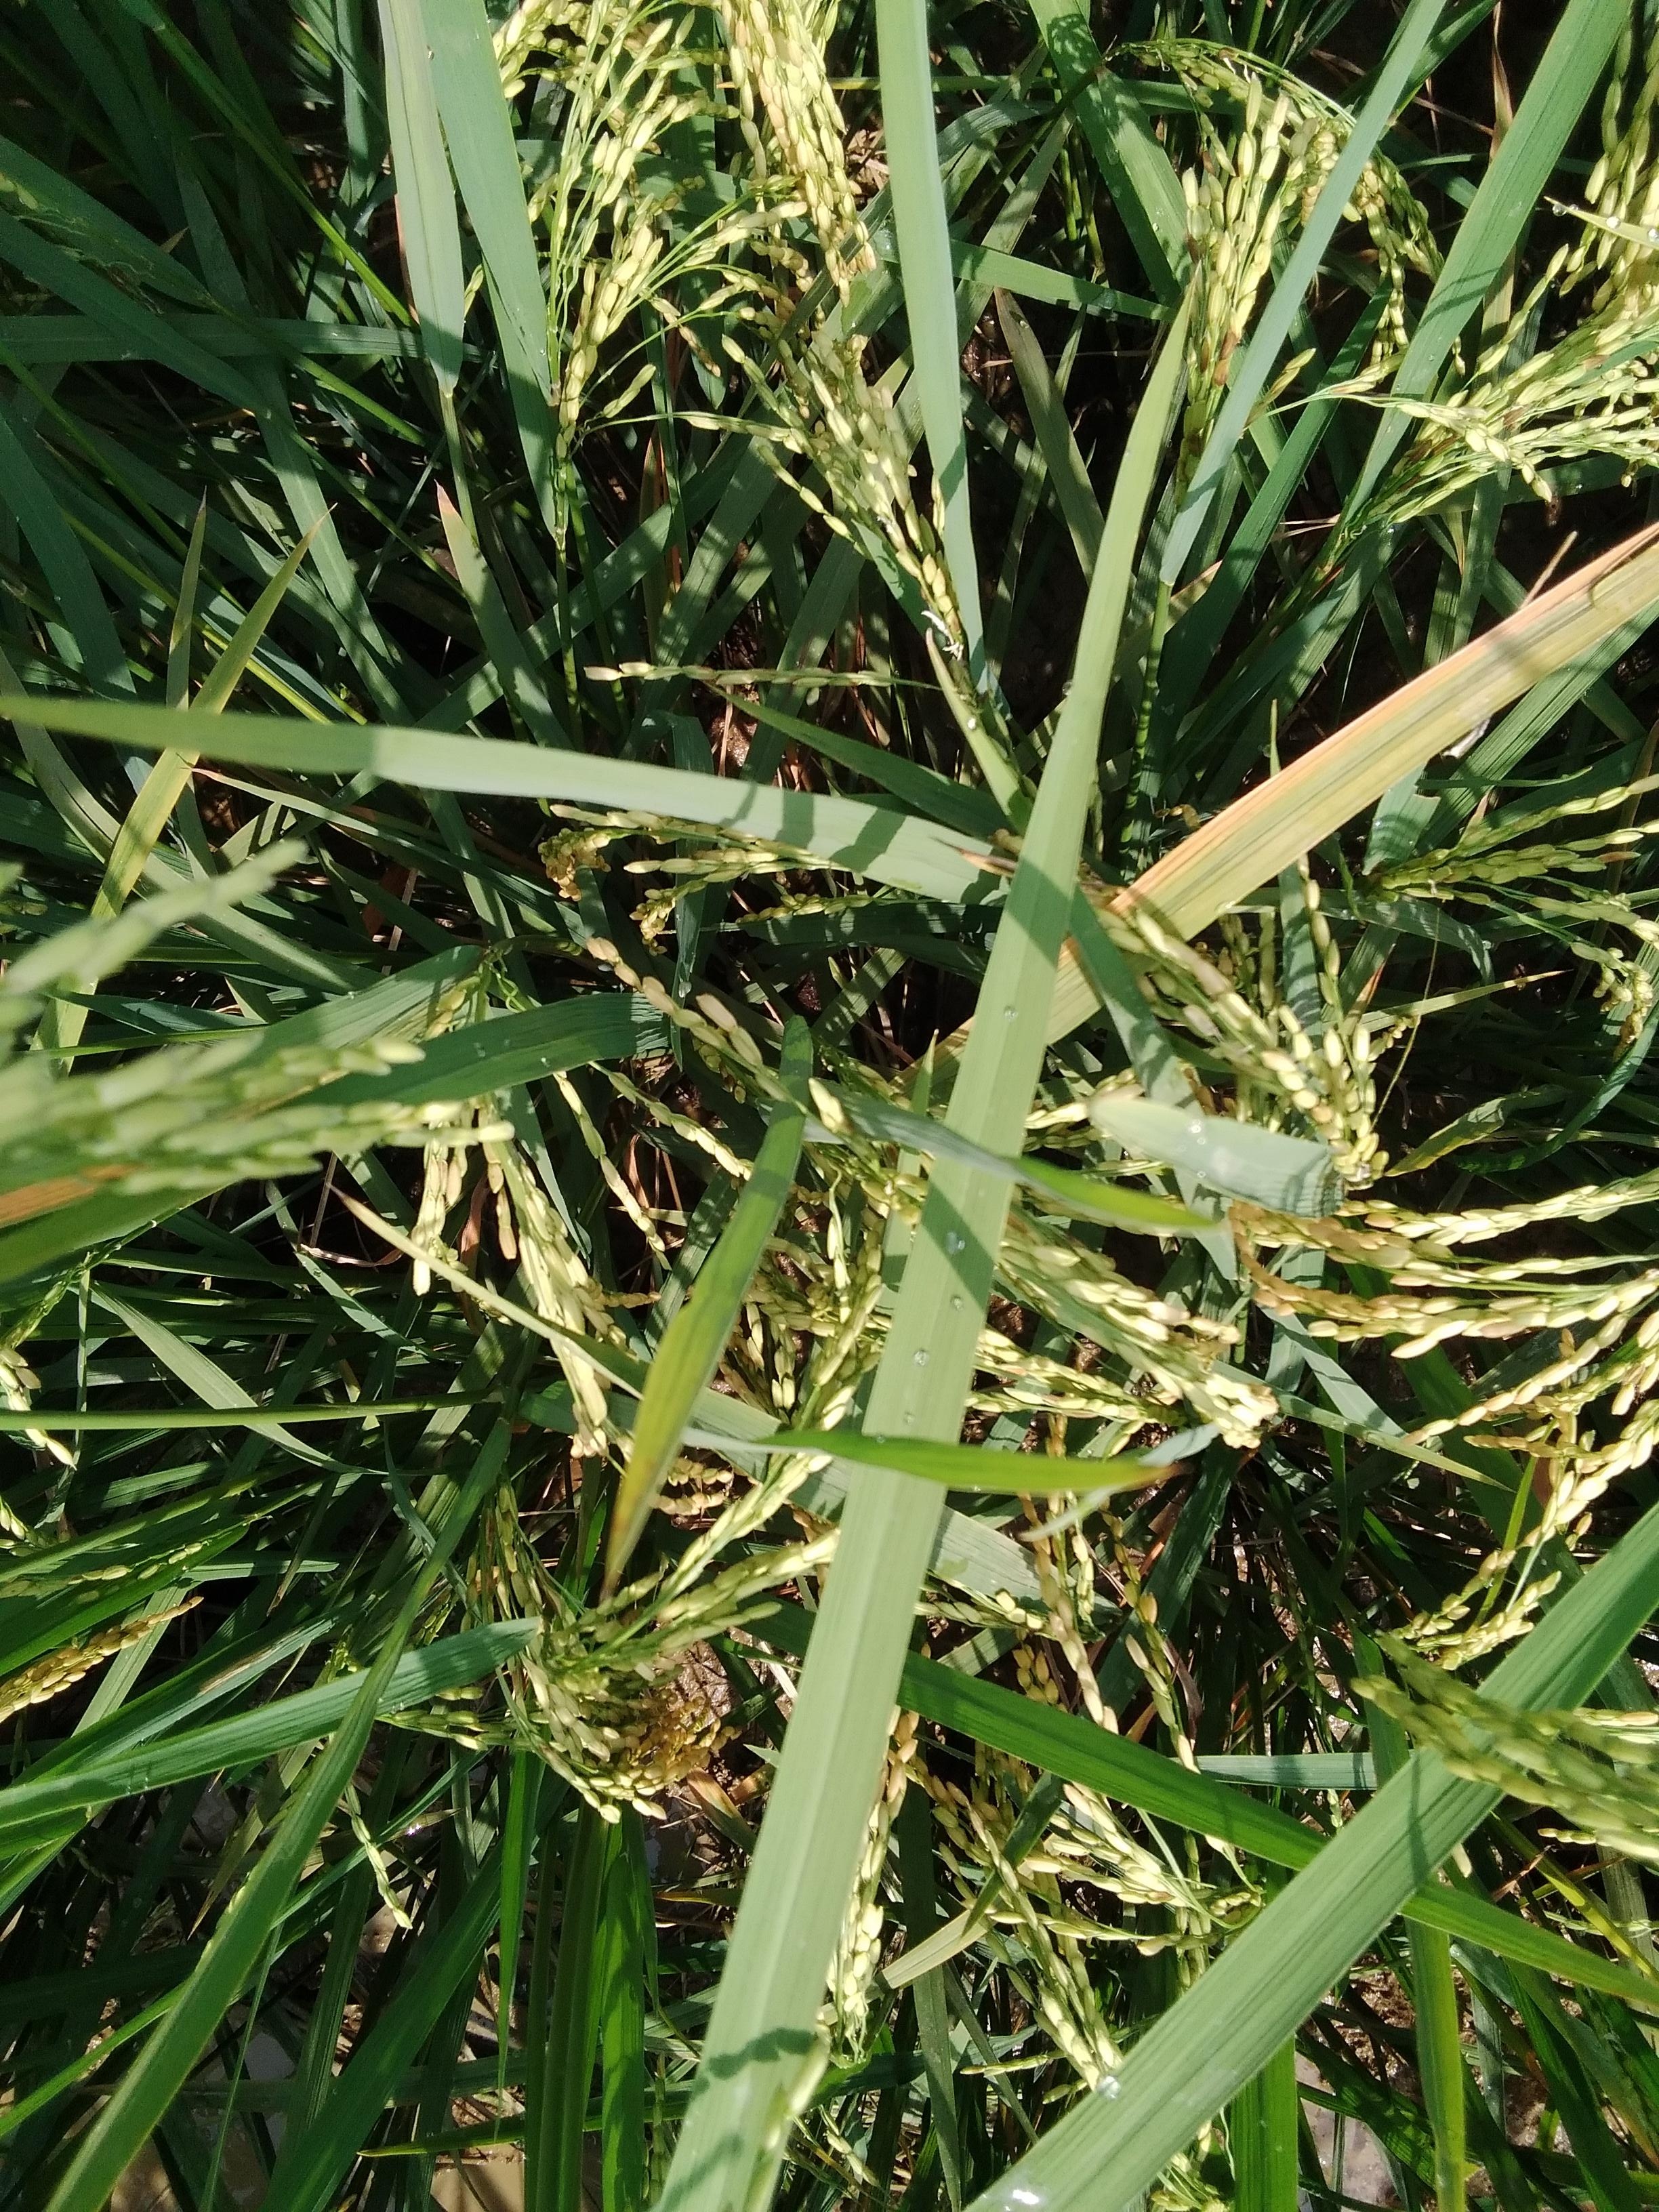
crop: rice
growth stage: ripening
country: Nigeria
